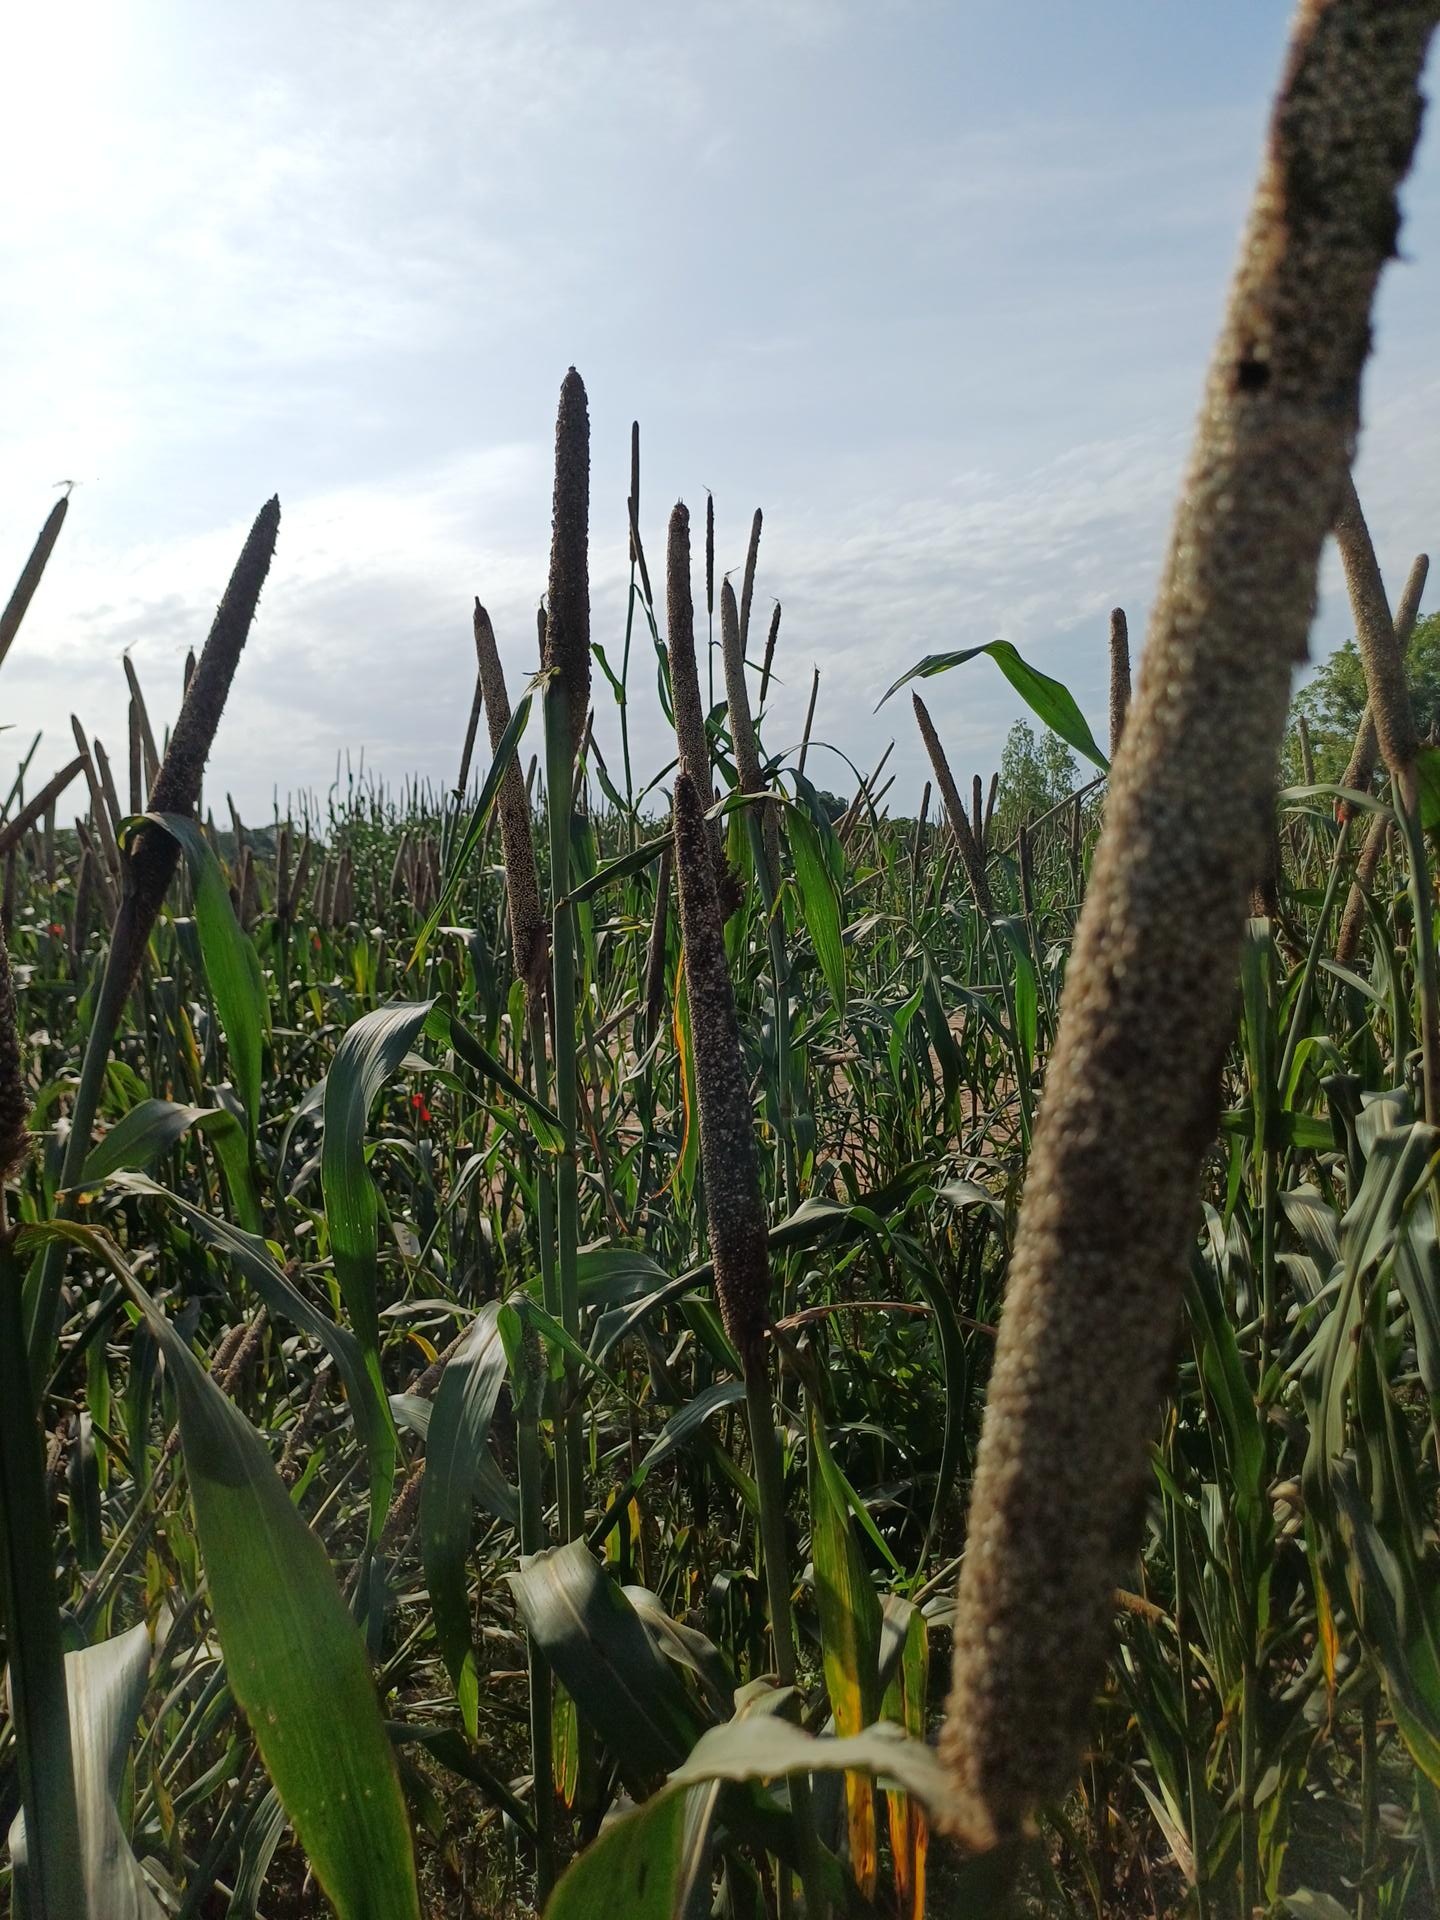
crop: finger millet
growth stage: filling grain
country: Senegal
